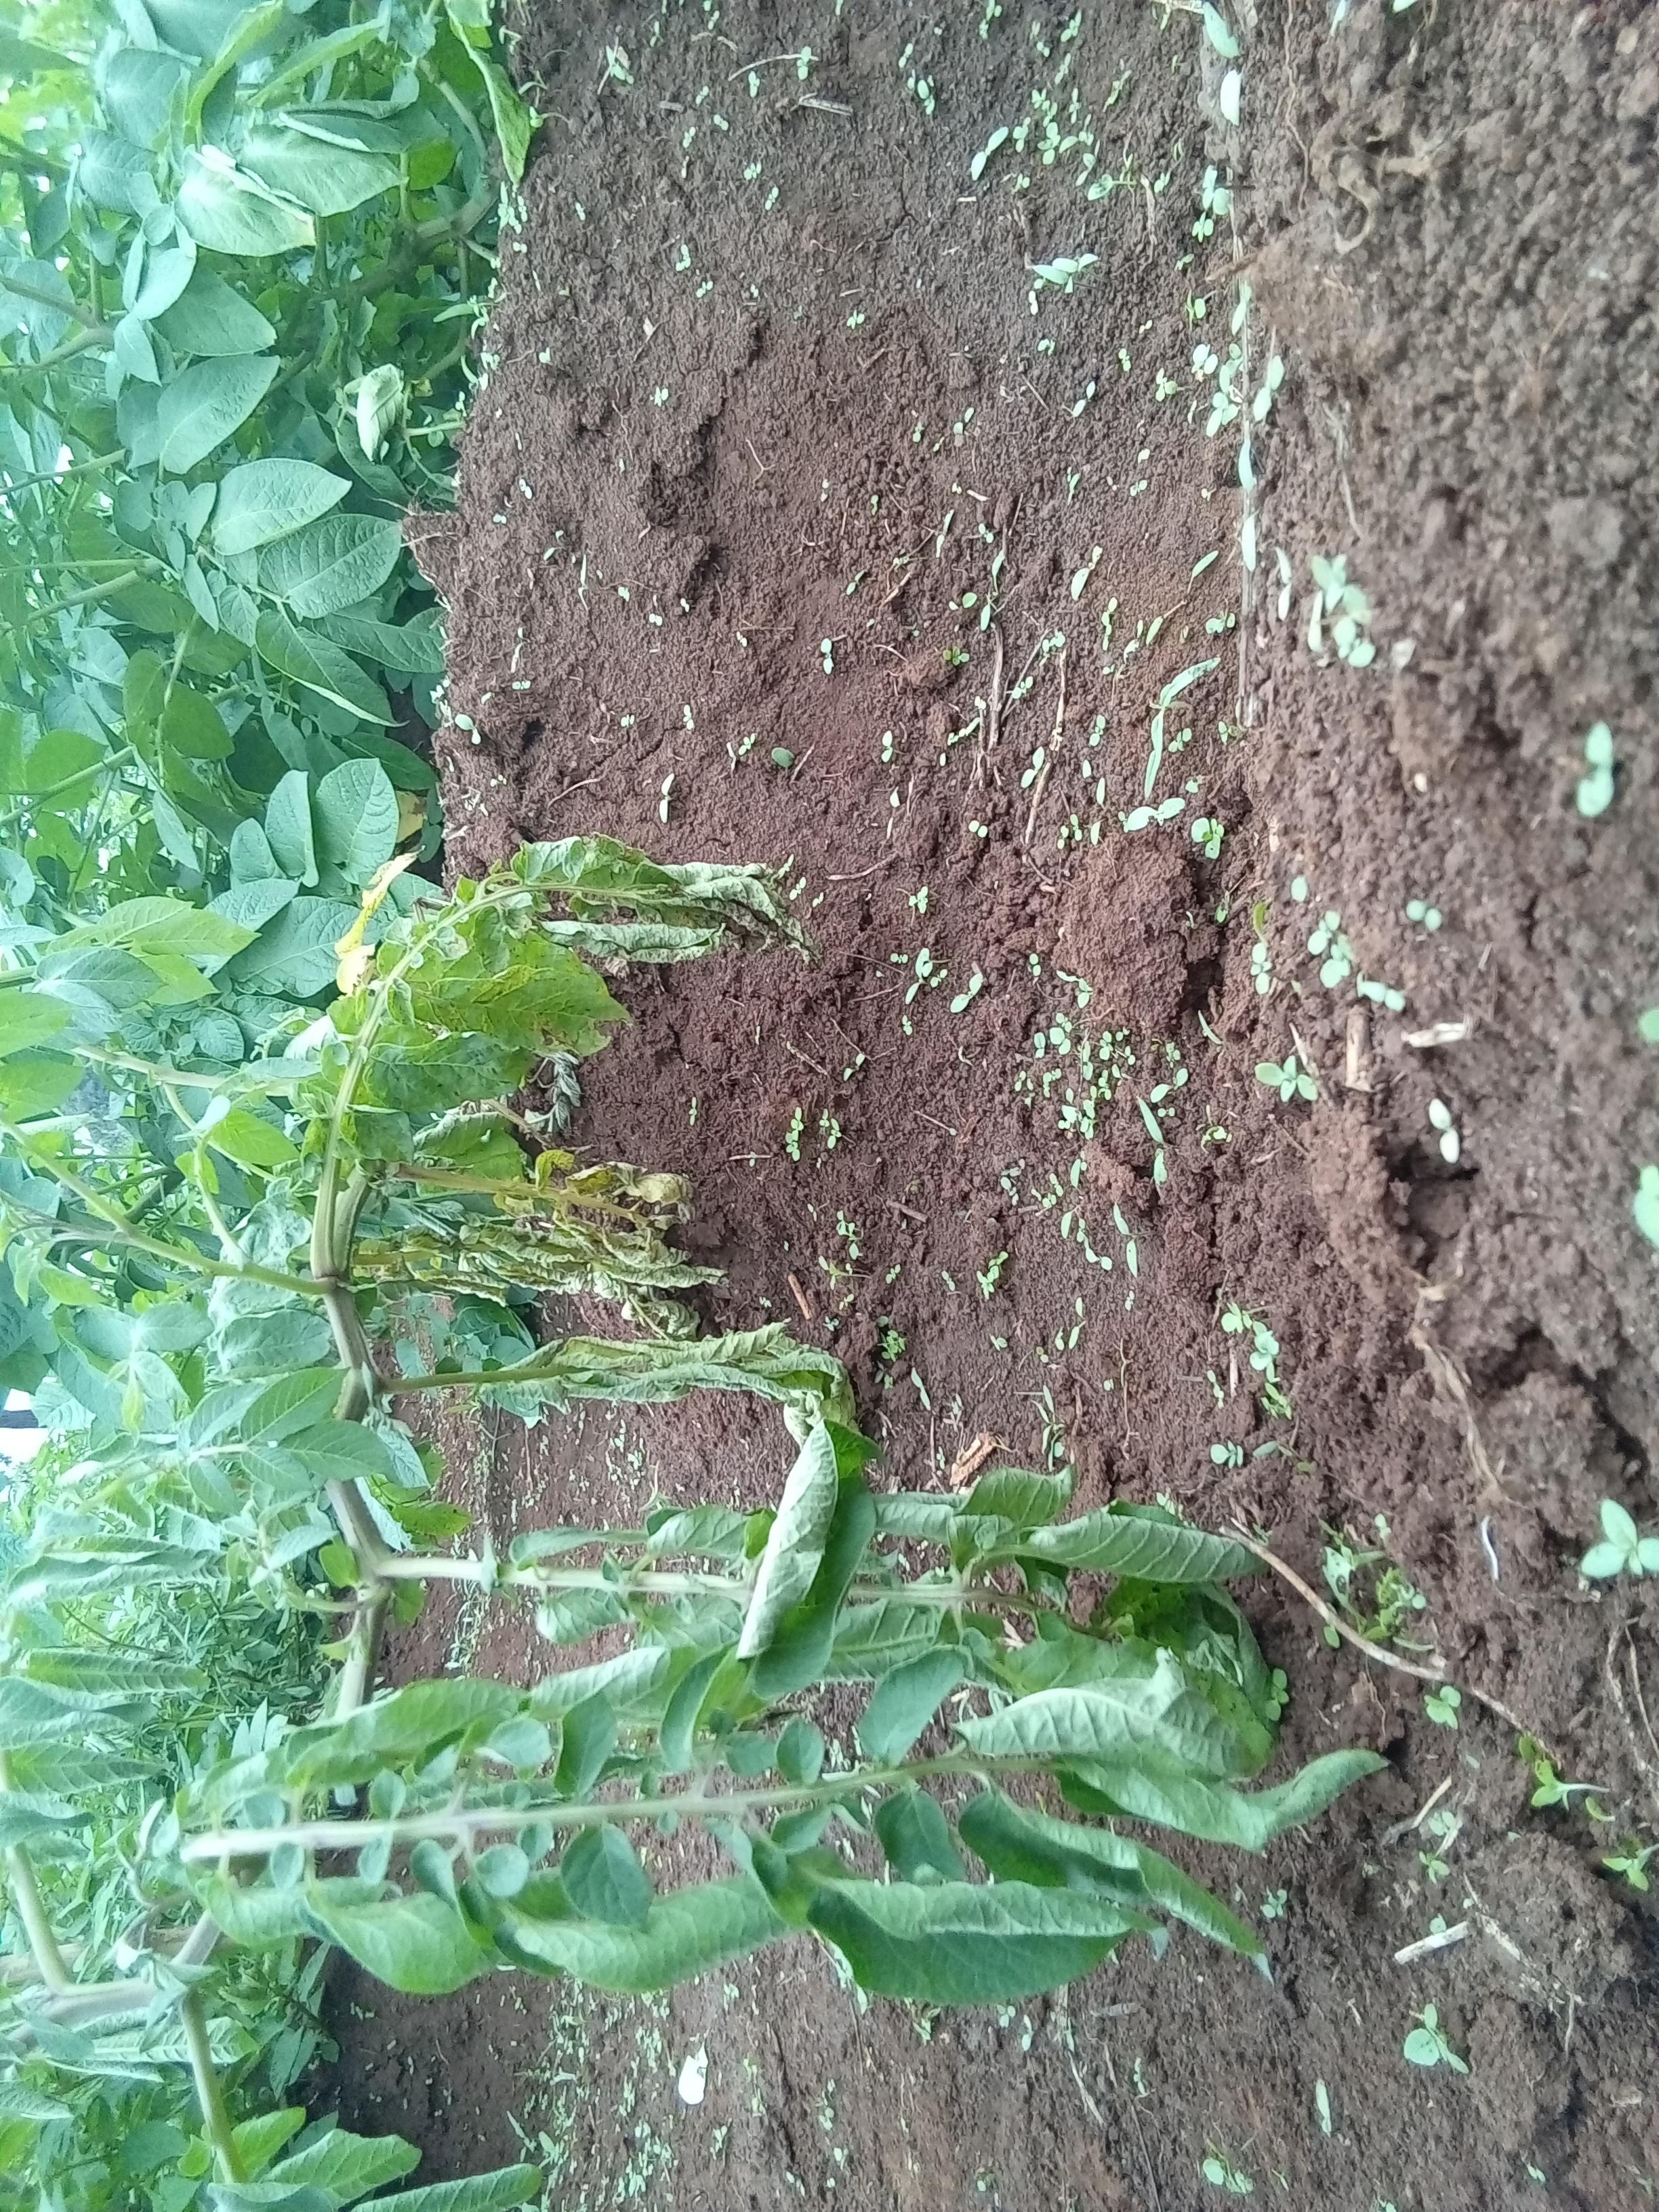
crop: potato
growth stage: flowering
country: Kenya
